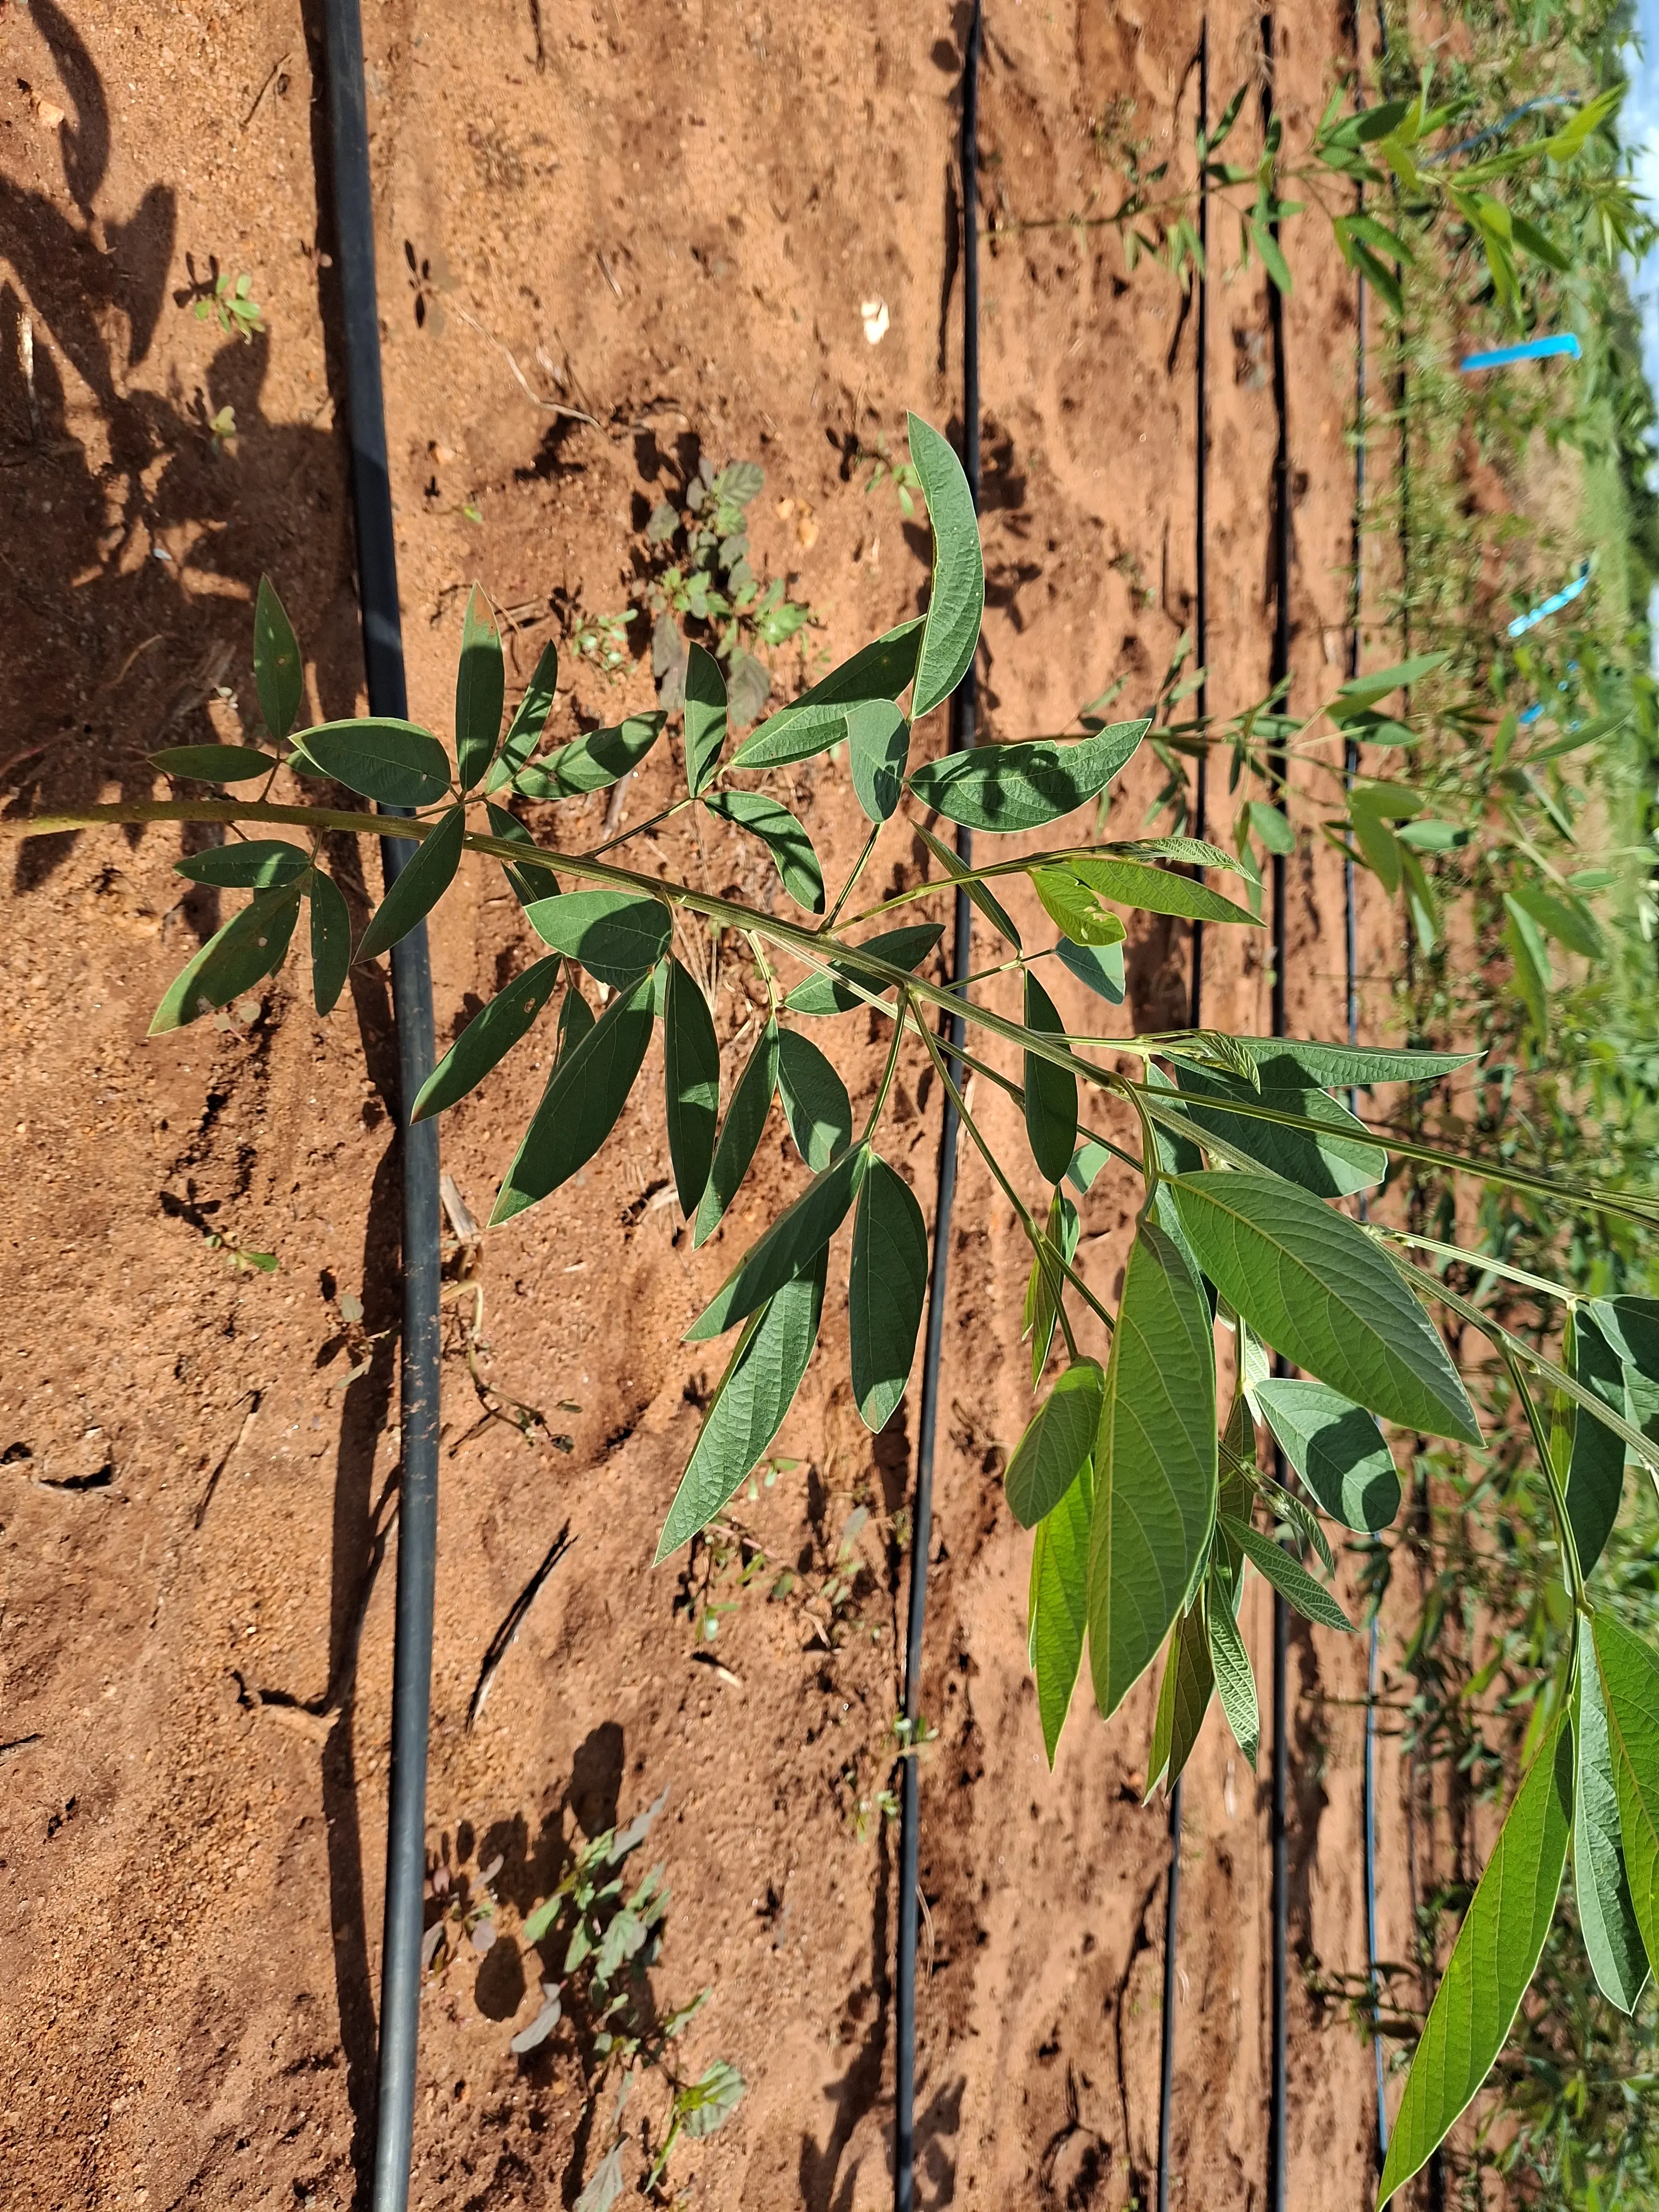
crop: pigeonpea
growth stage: vegetative
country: Kenya
